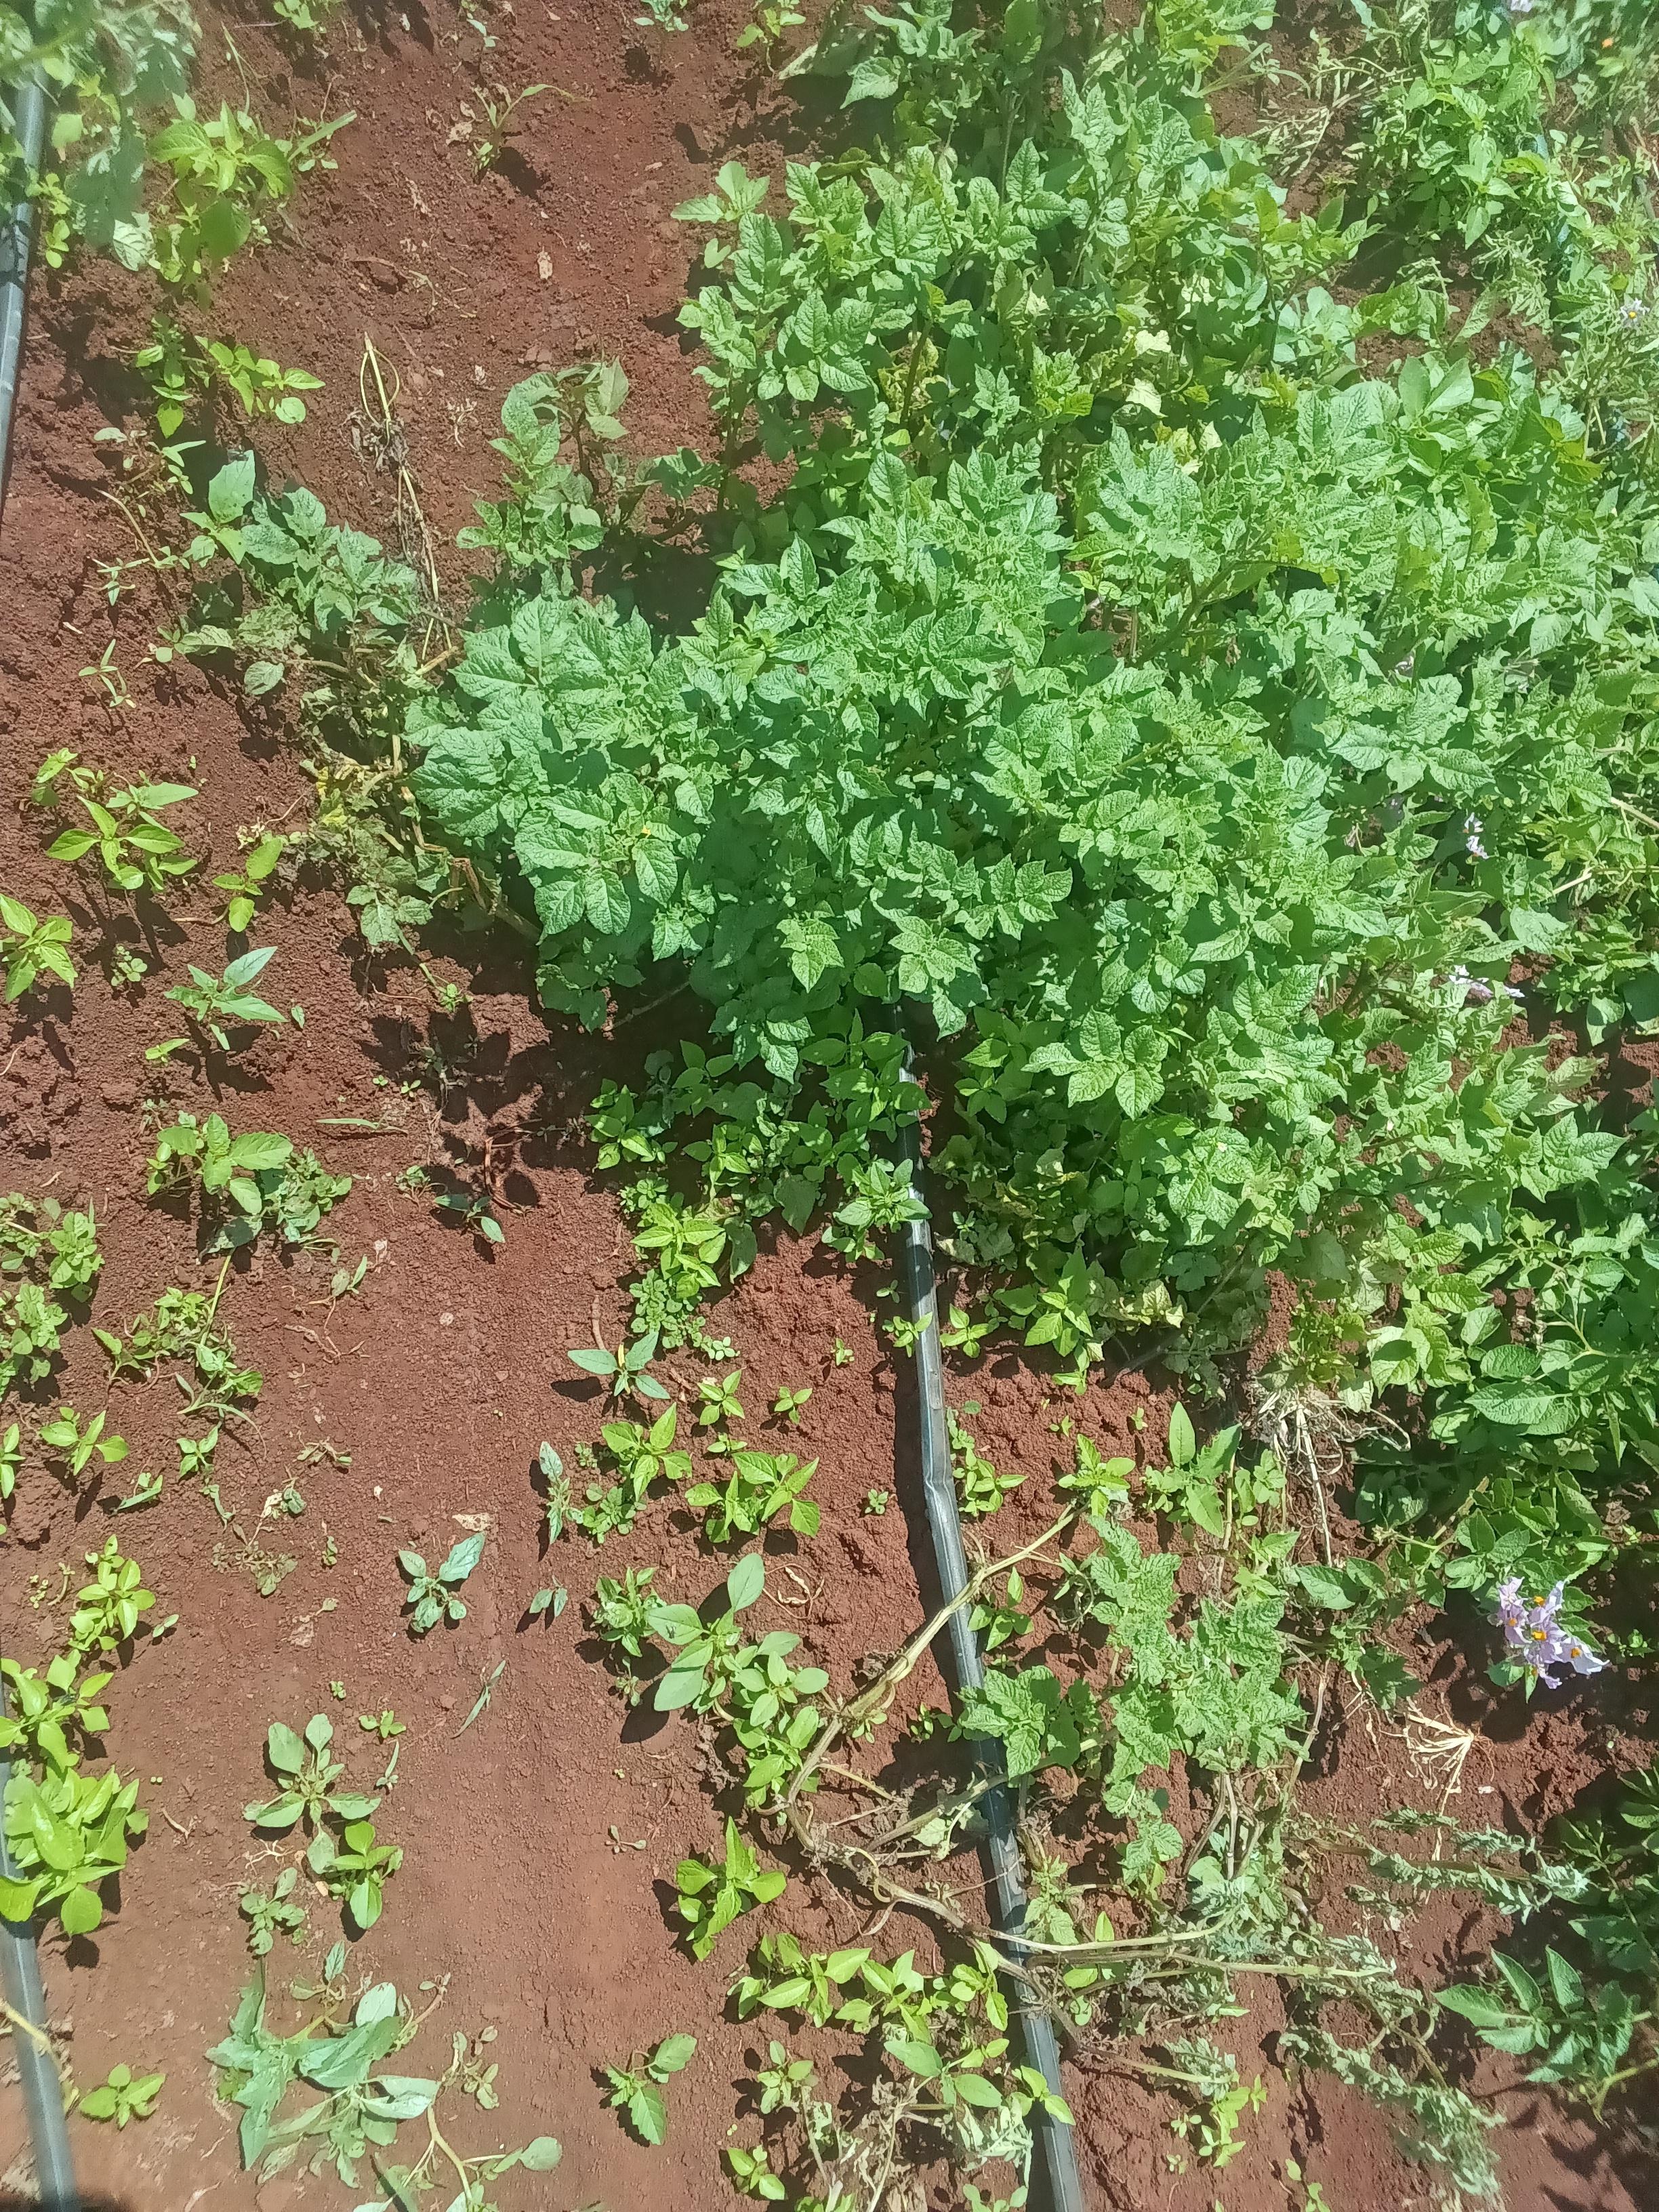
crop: potato
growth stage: maturity
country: Kenya
